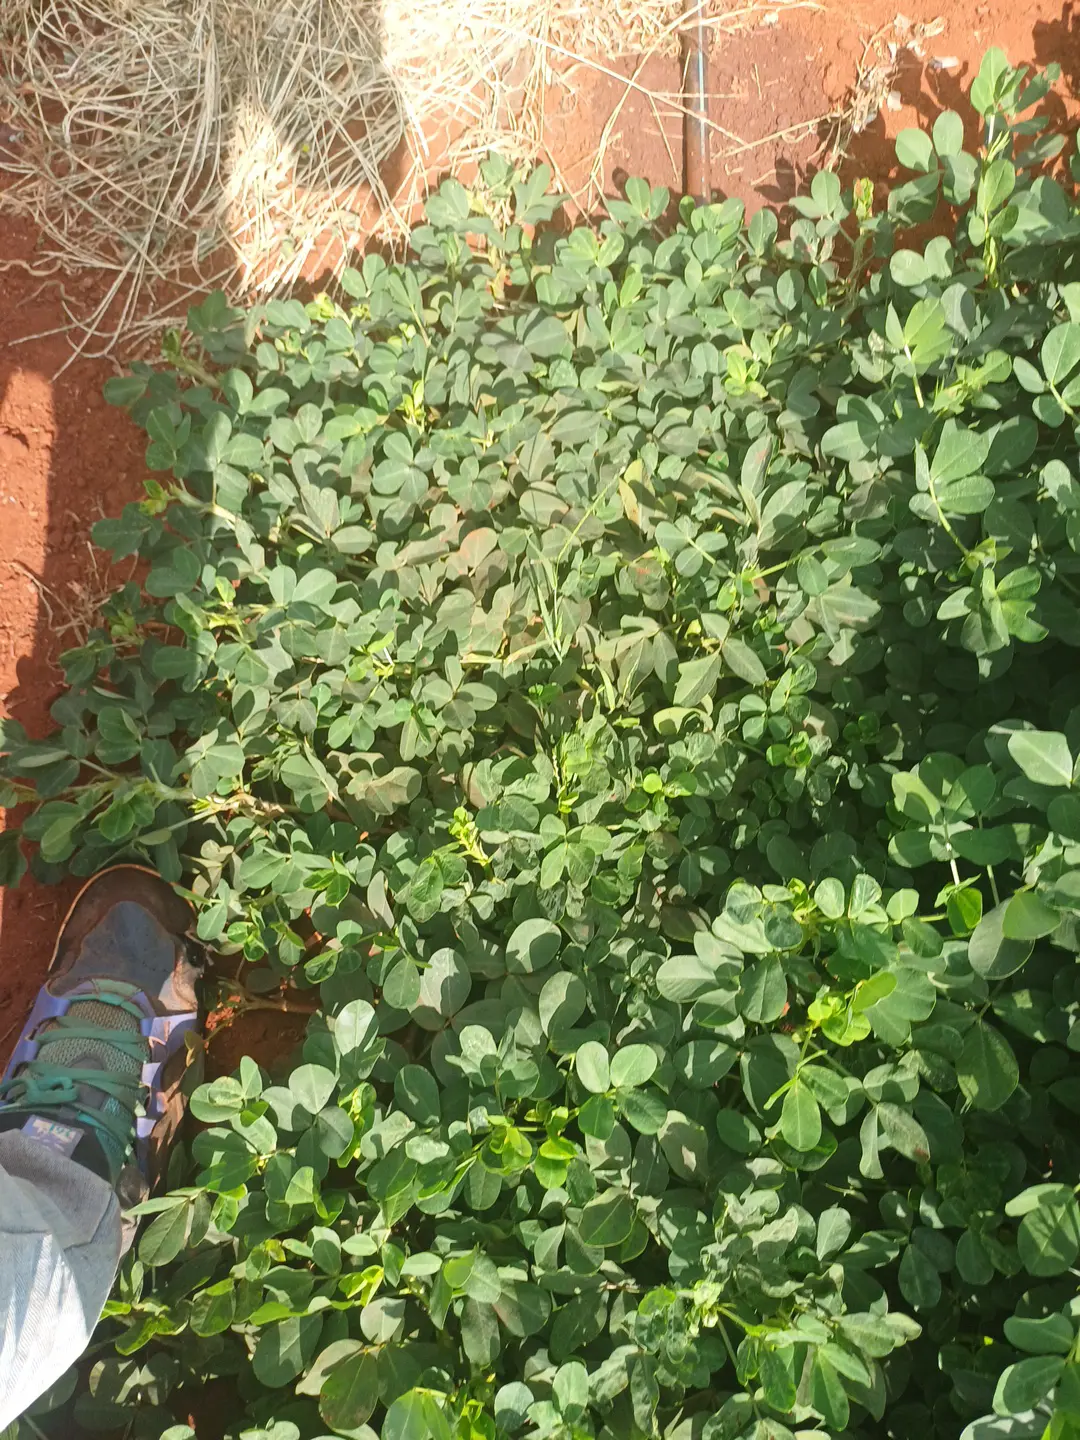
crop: groundnut
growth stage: pegging
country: Kenya
